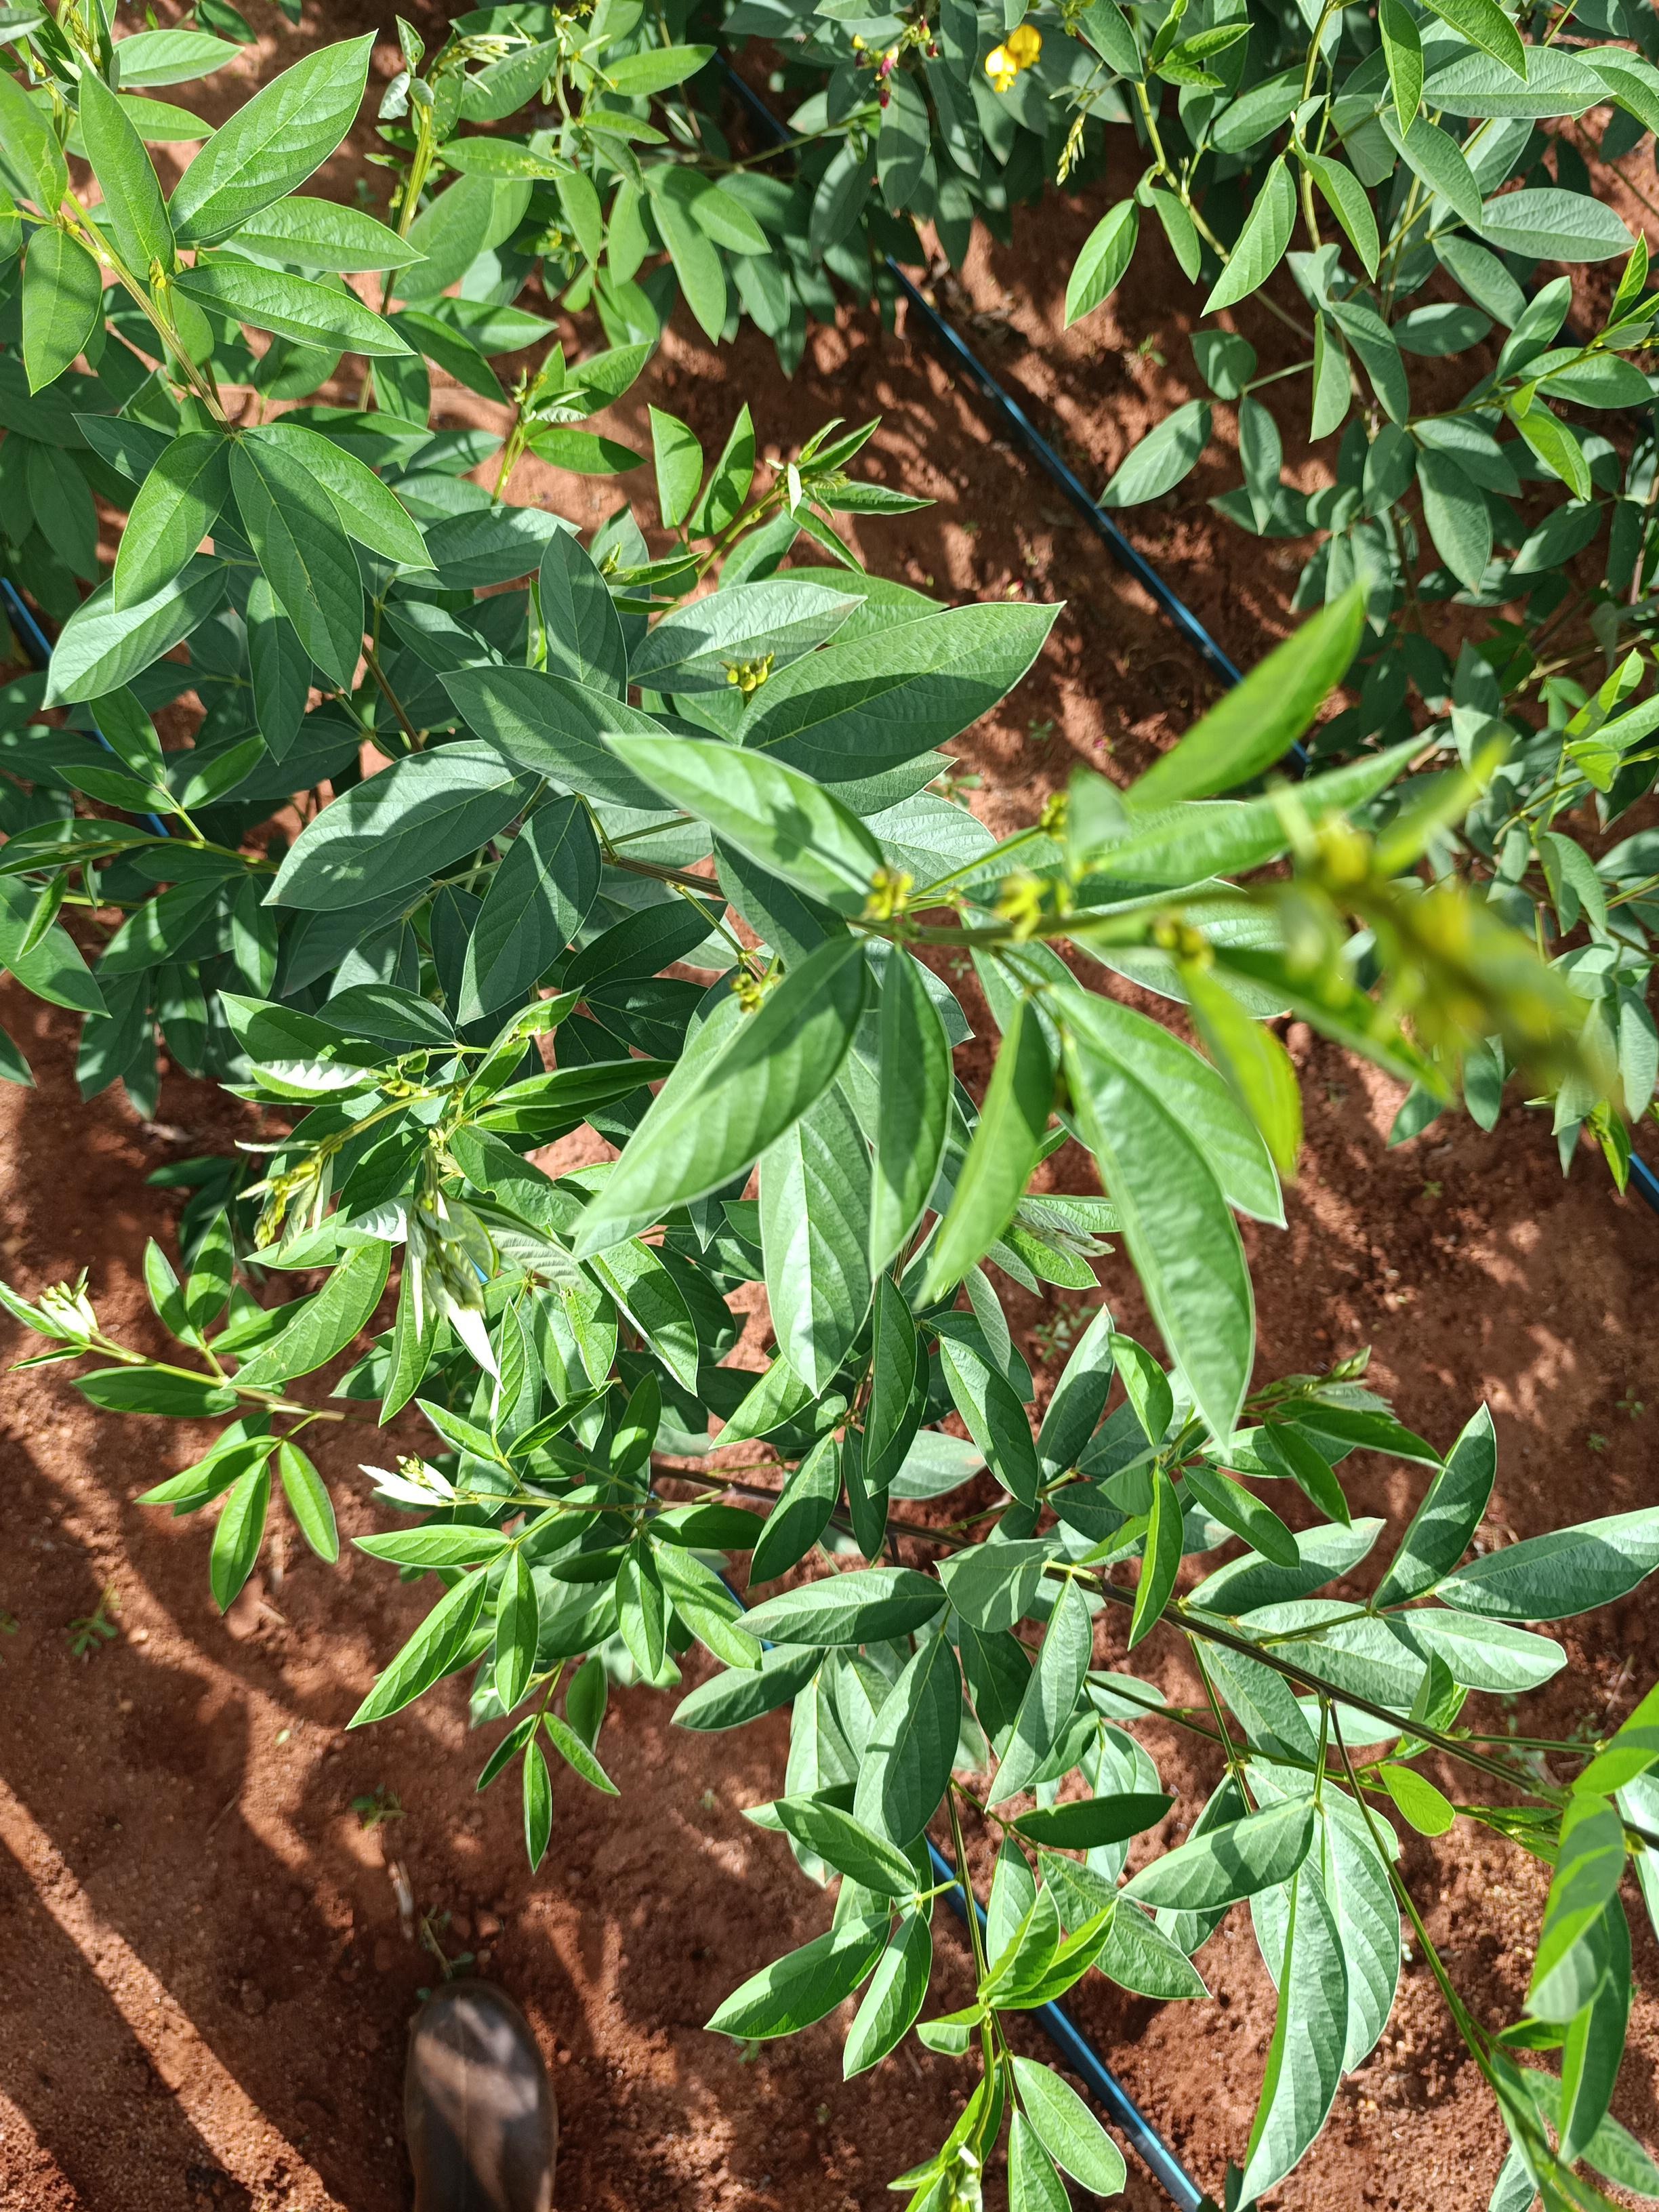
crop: pigeonpea
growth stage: vegetative
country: Kenya
